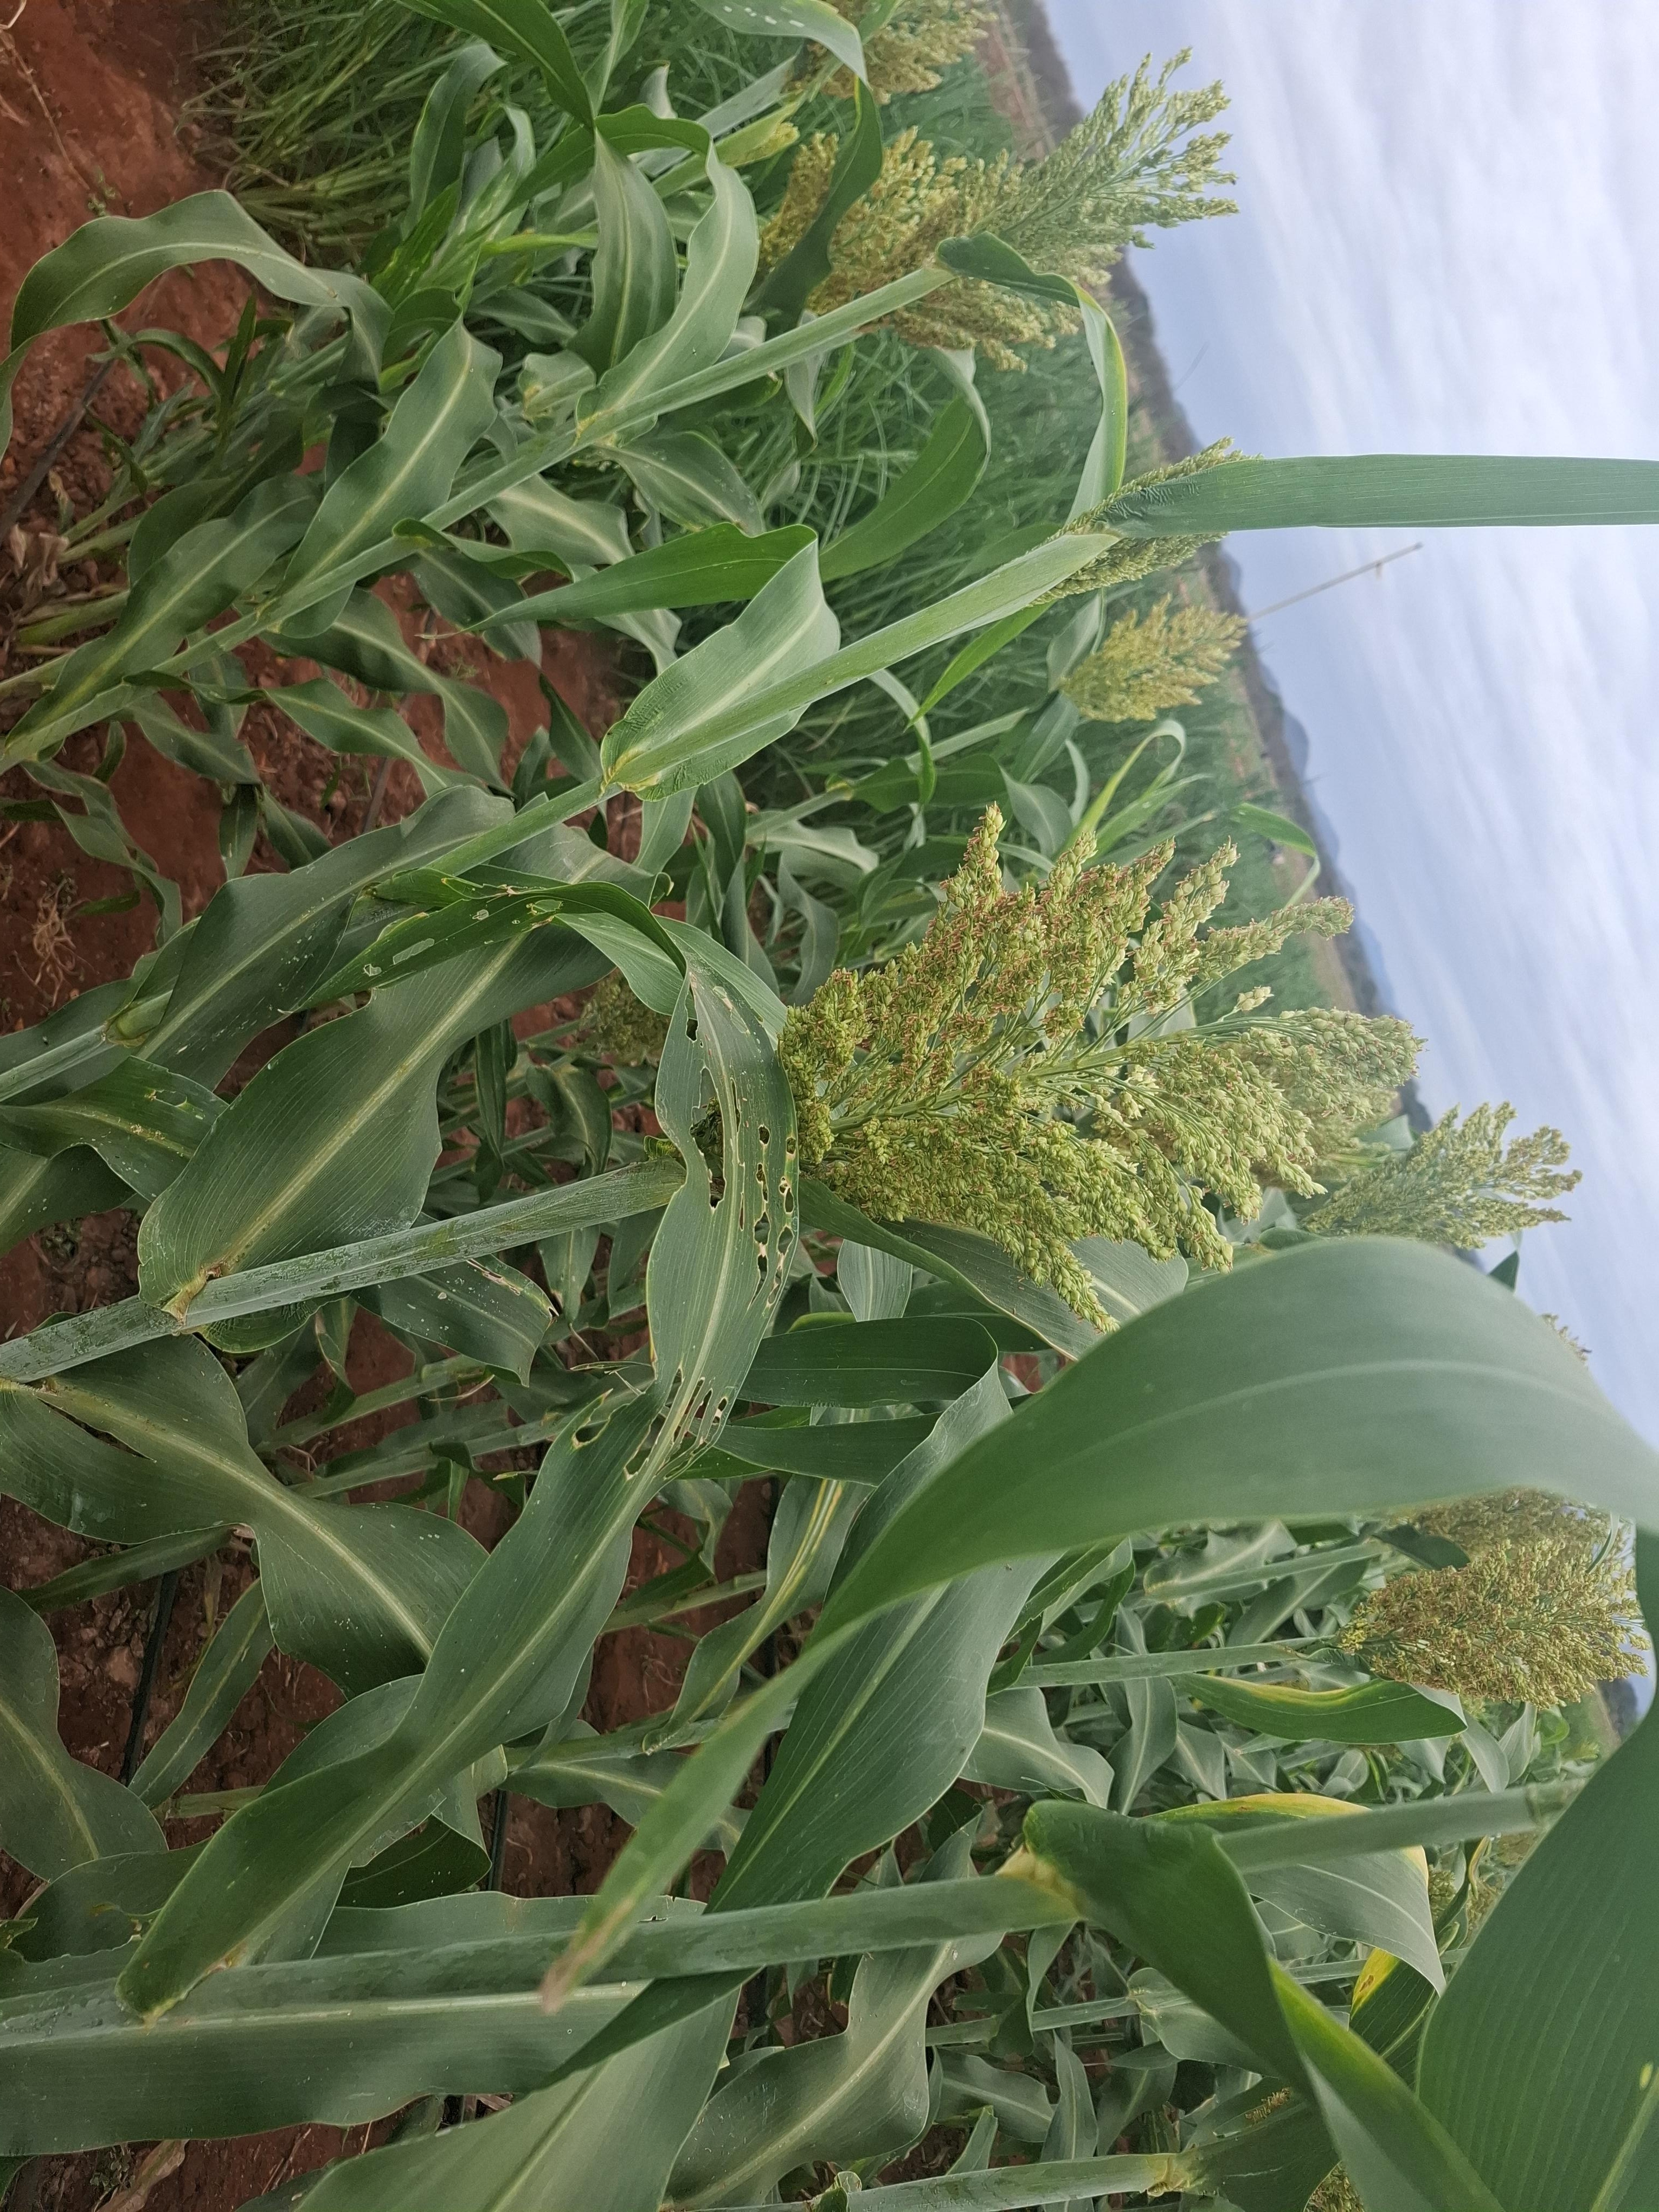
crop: sorghum
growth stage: flowering
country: Kenya
